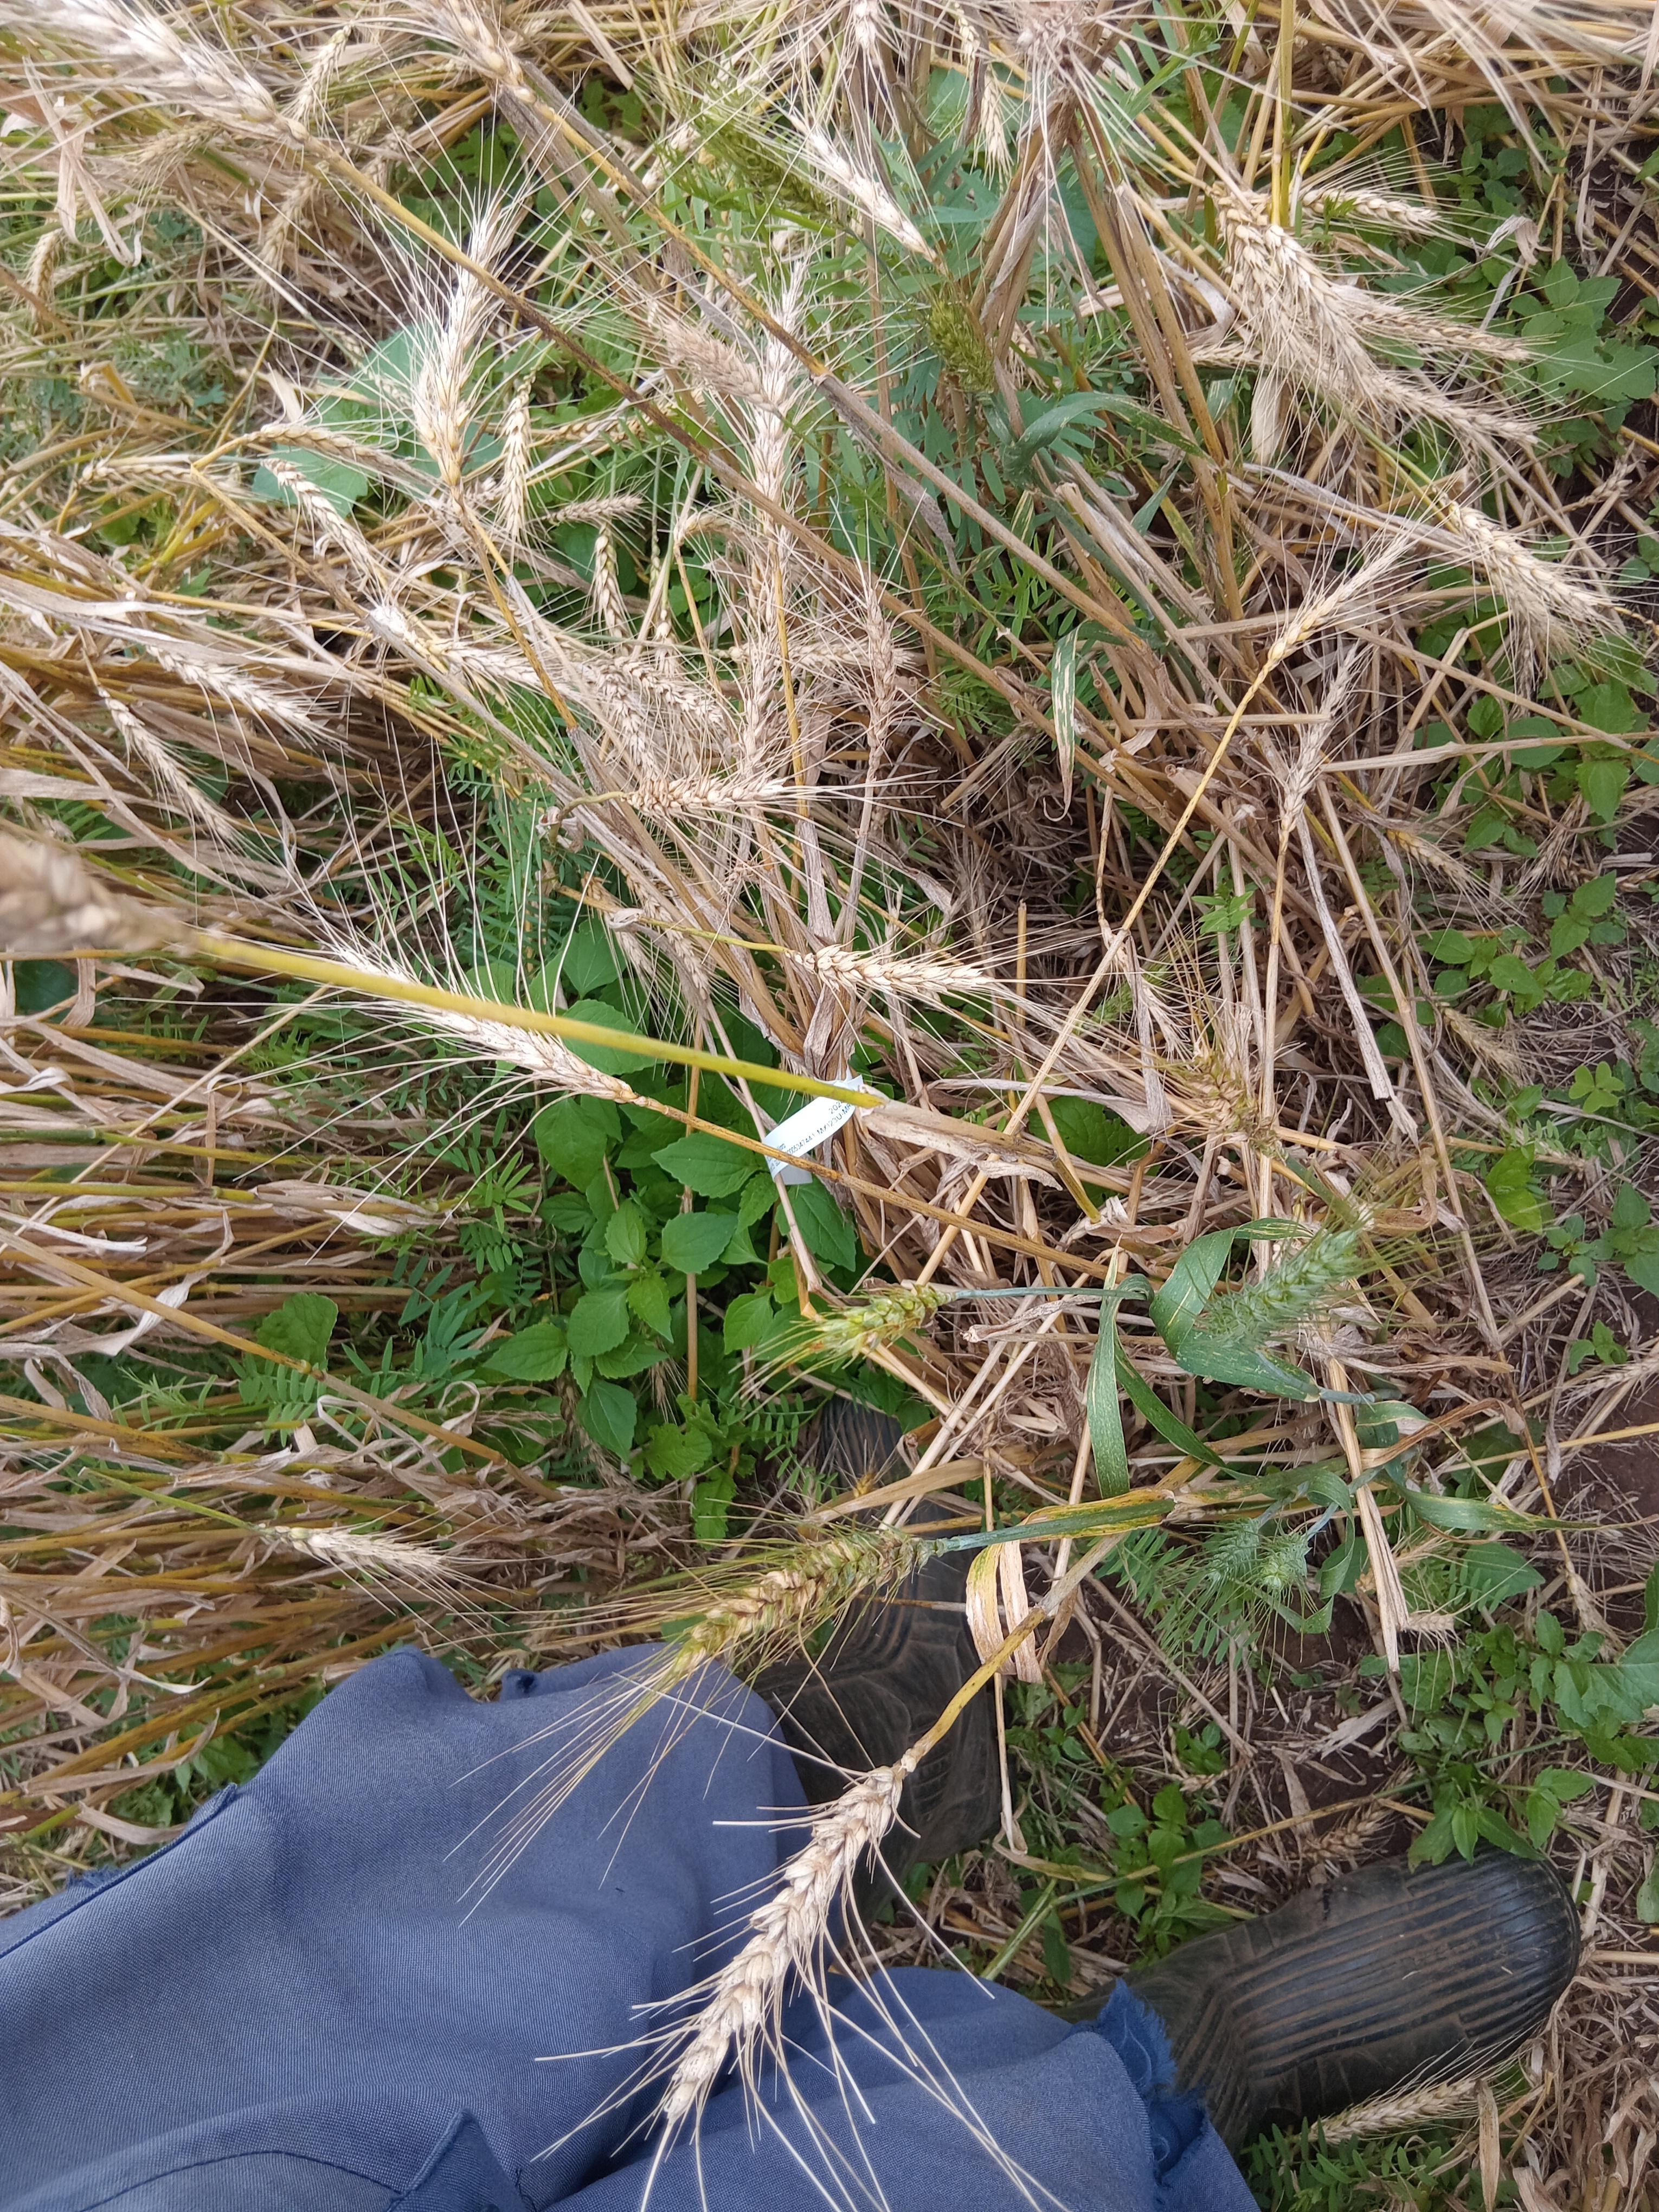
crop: wheat
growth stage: maturity
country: Kenya
